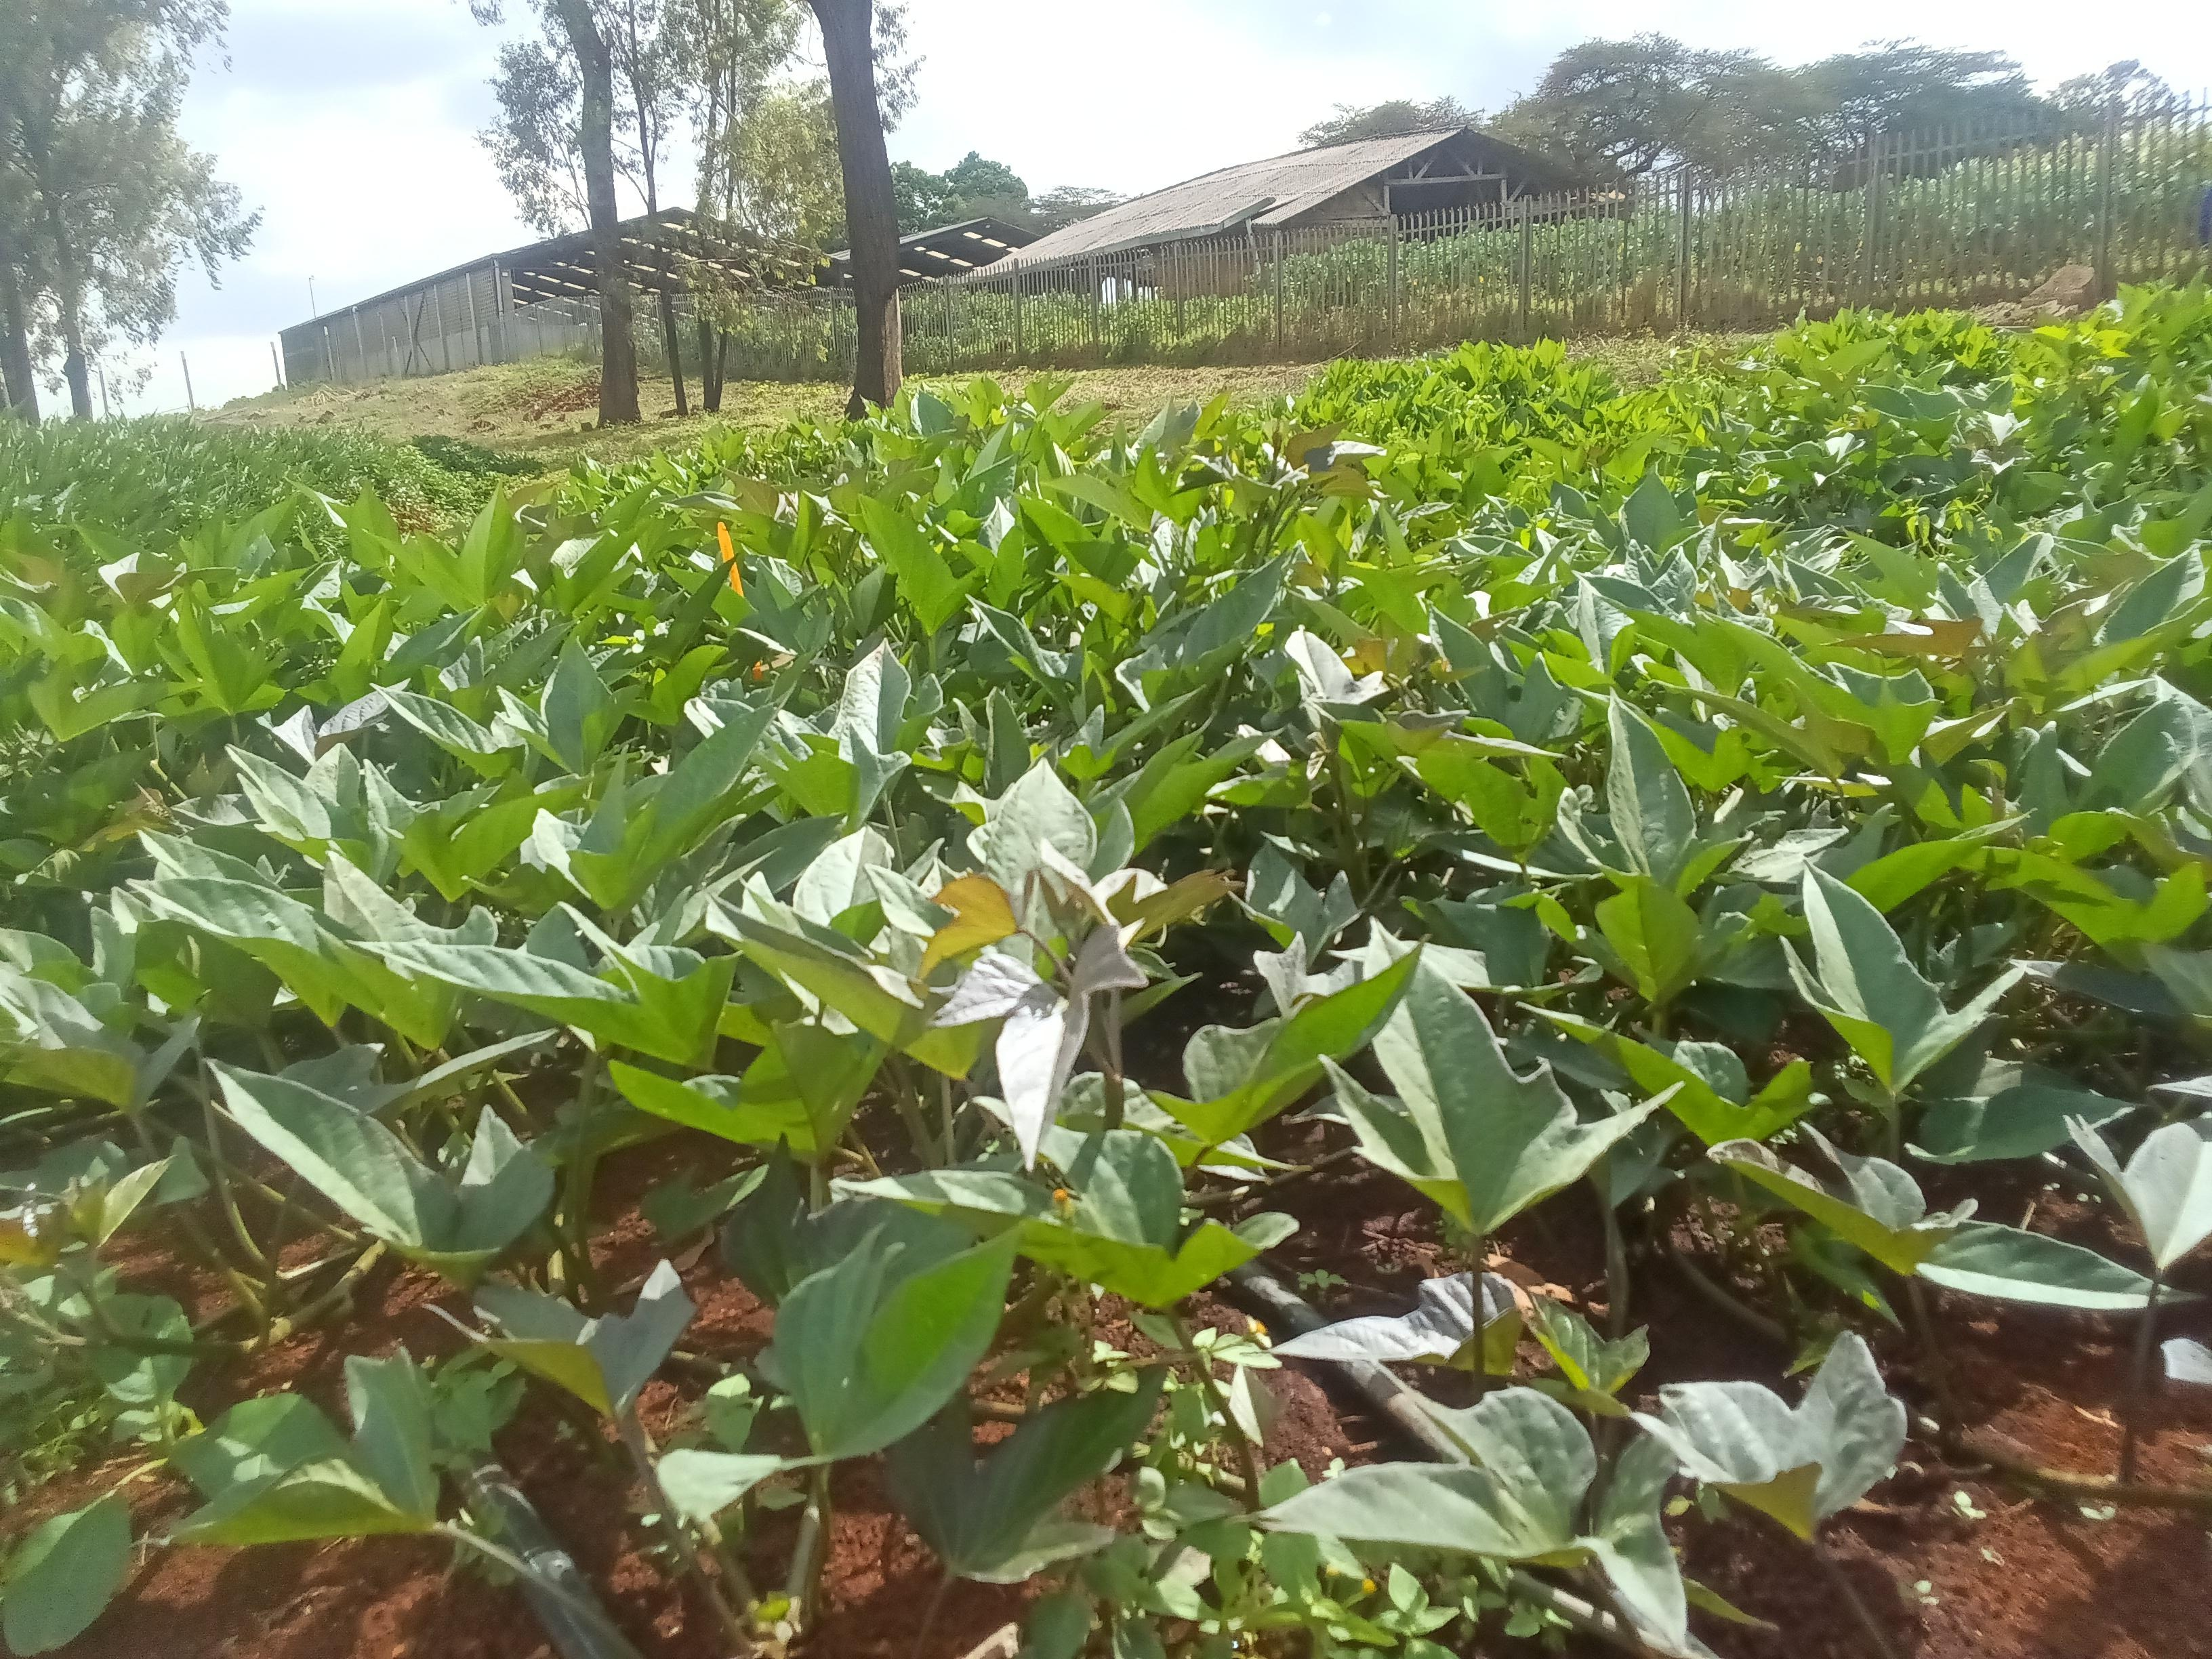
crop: sweet potato
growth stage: vegetative
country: Kenya
